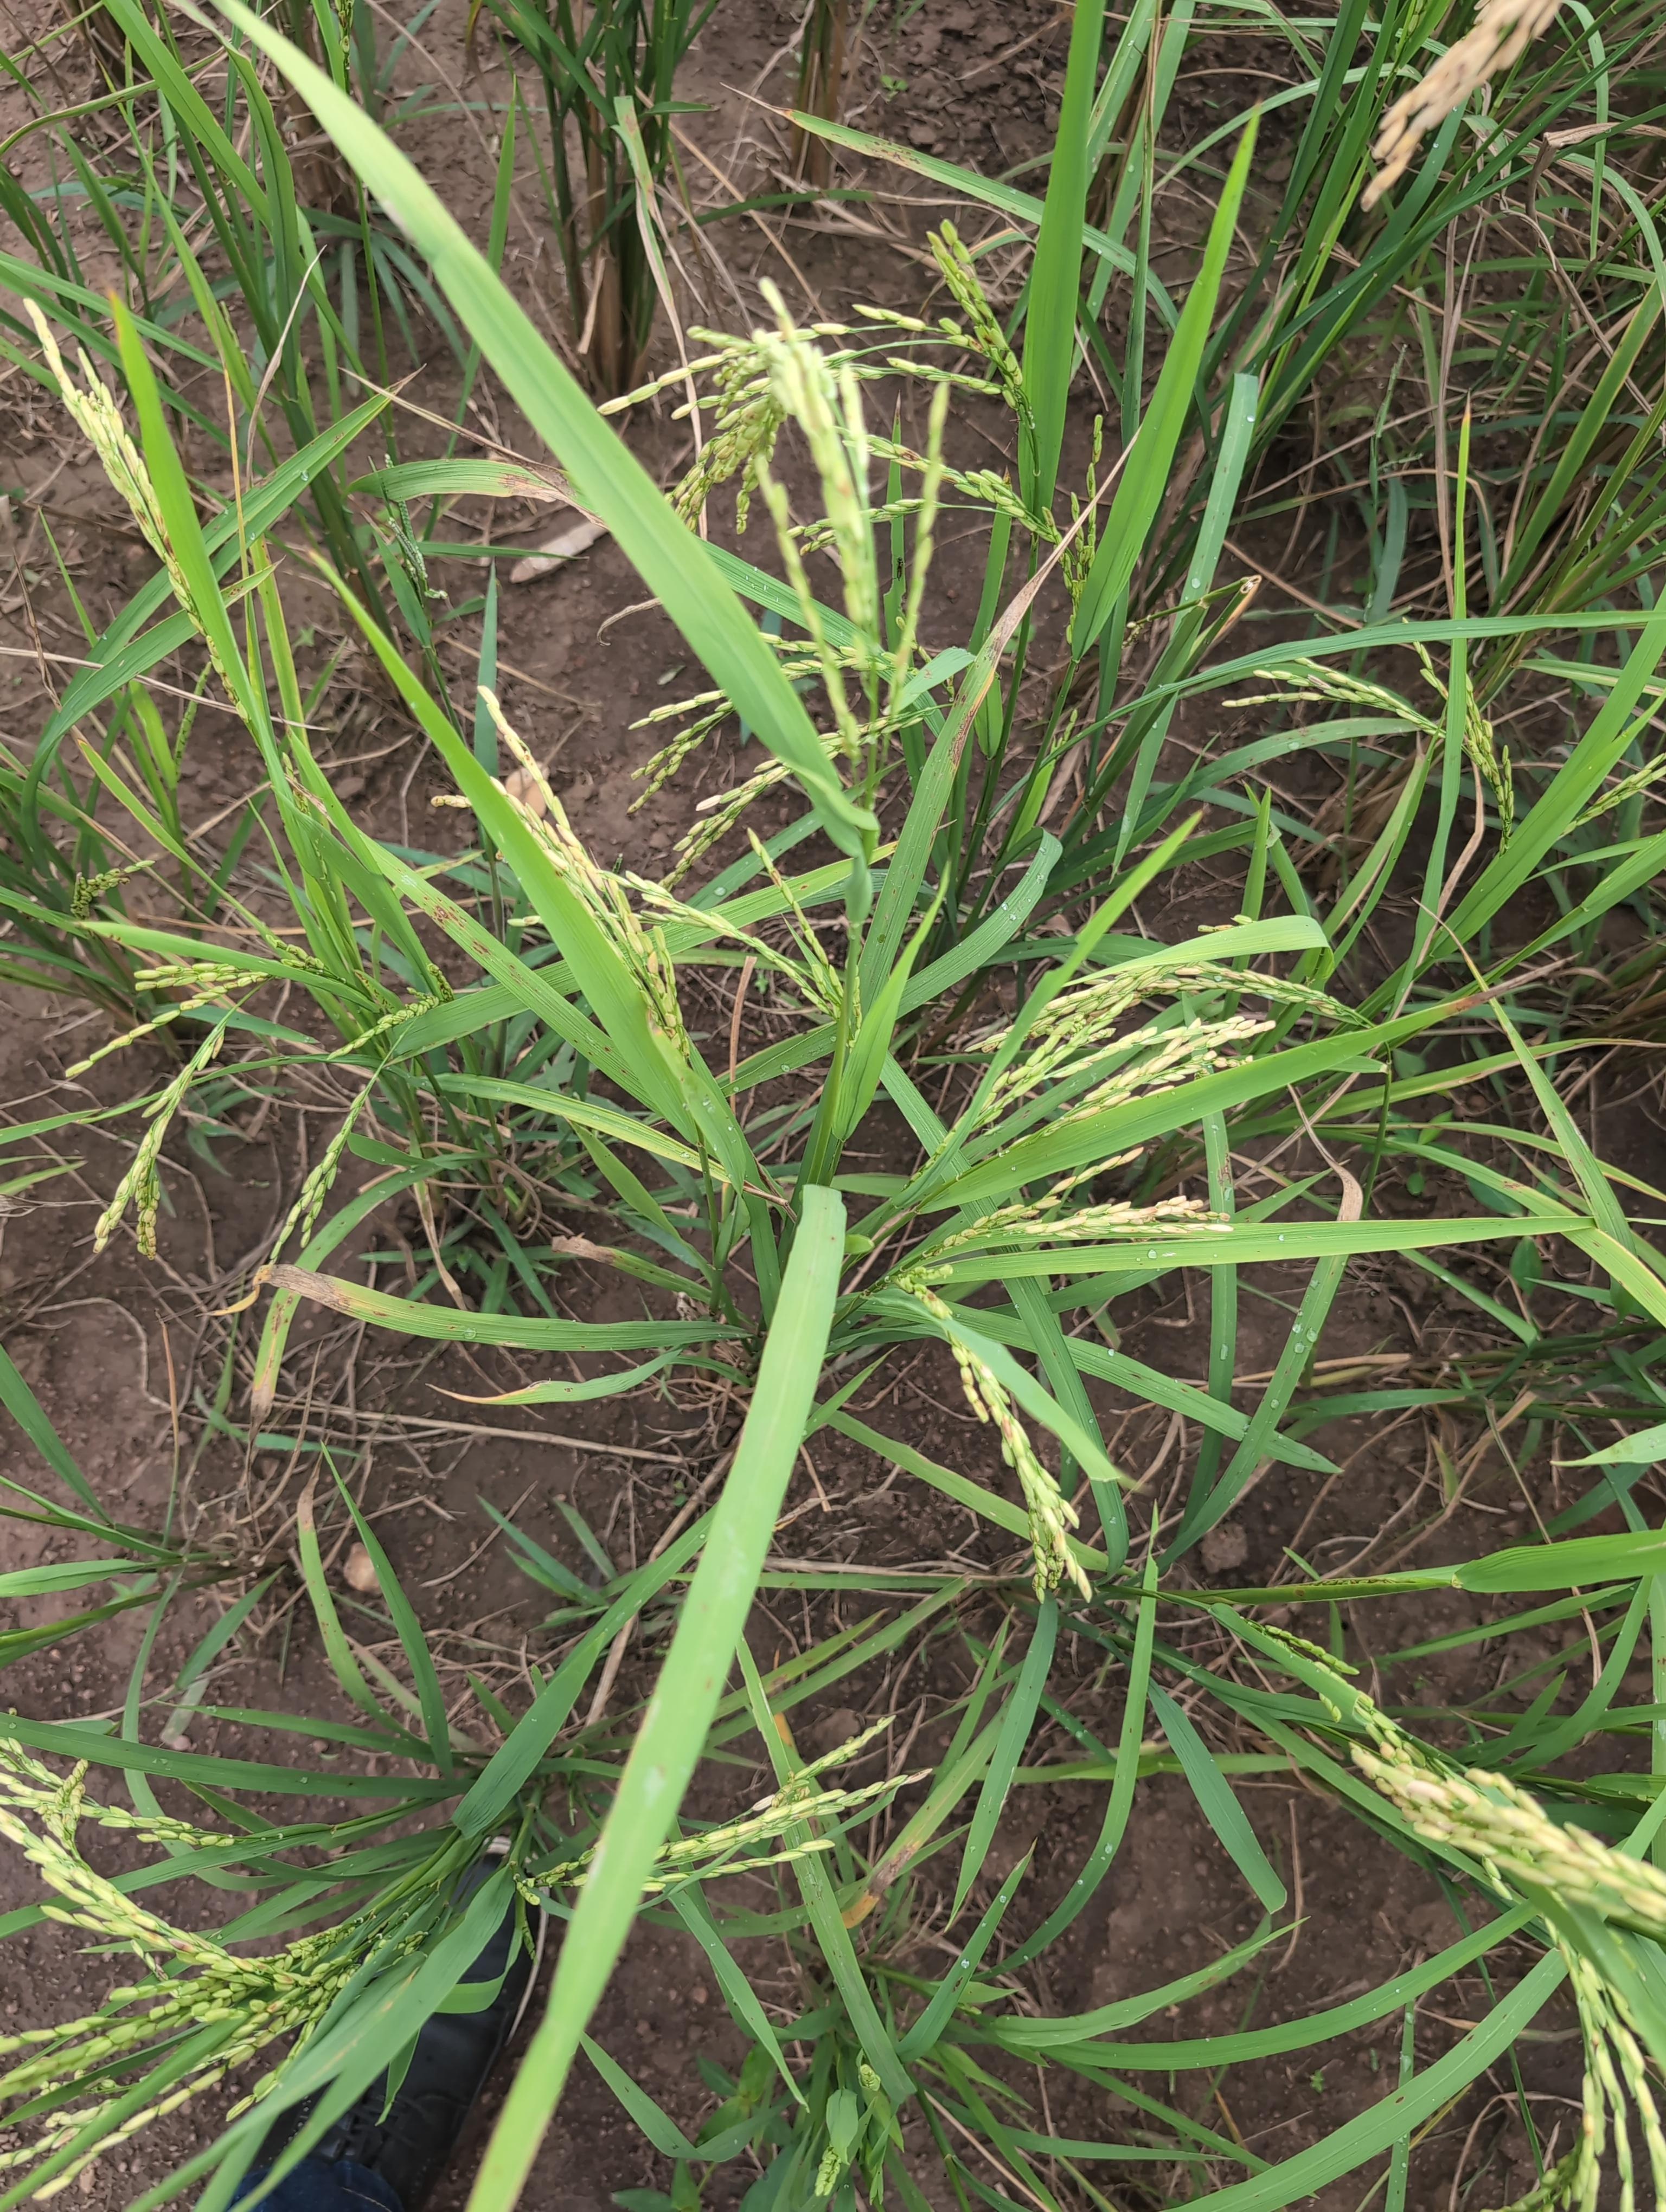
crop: rice
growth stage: stage dough
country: Côte d'Ivoire
